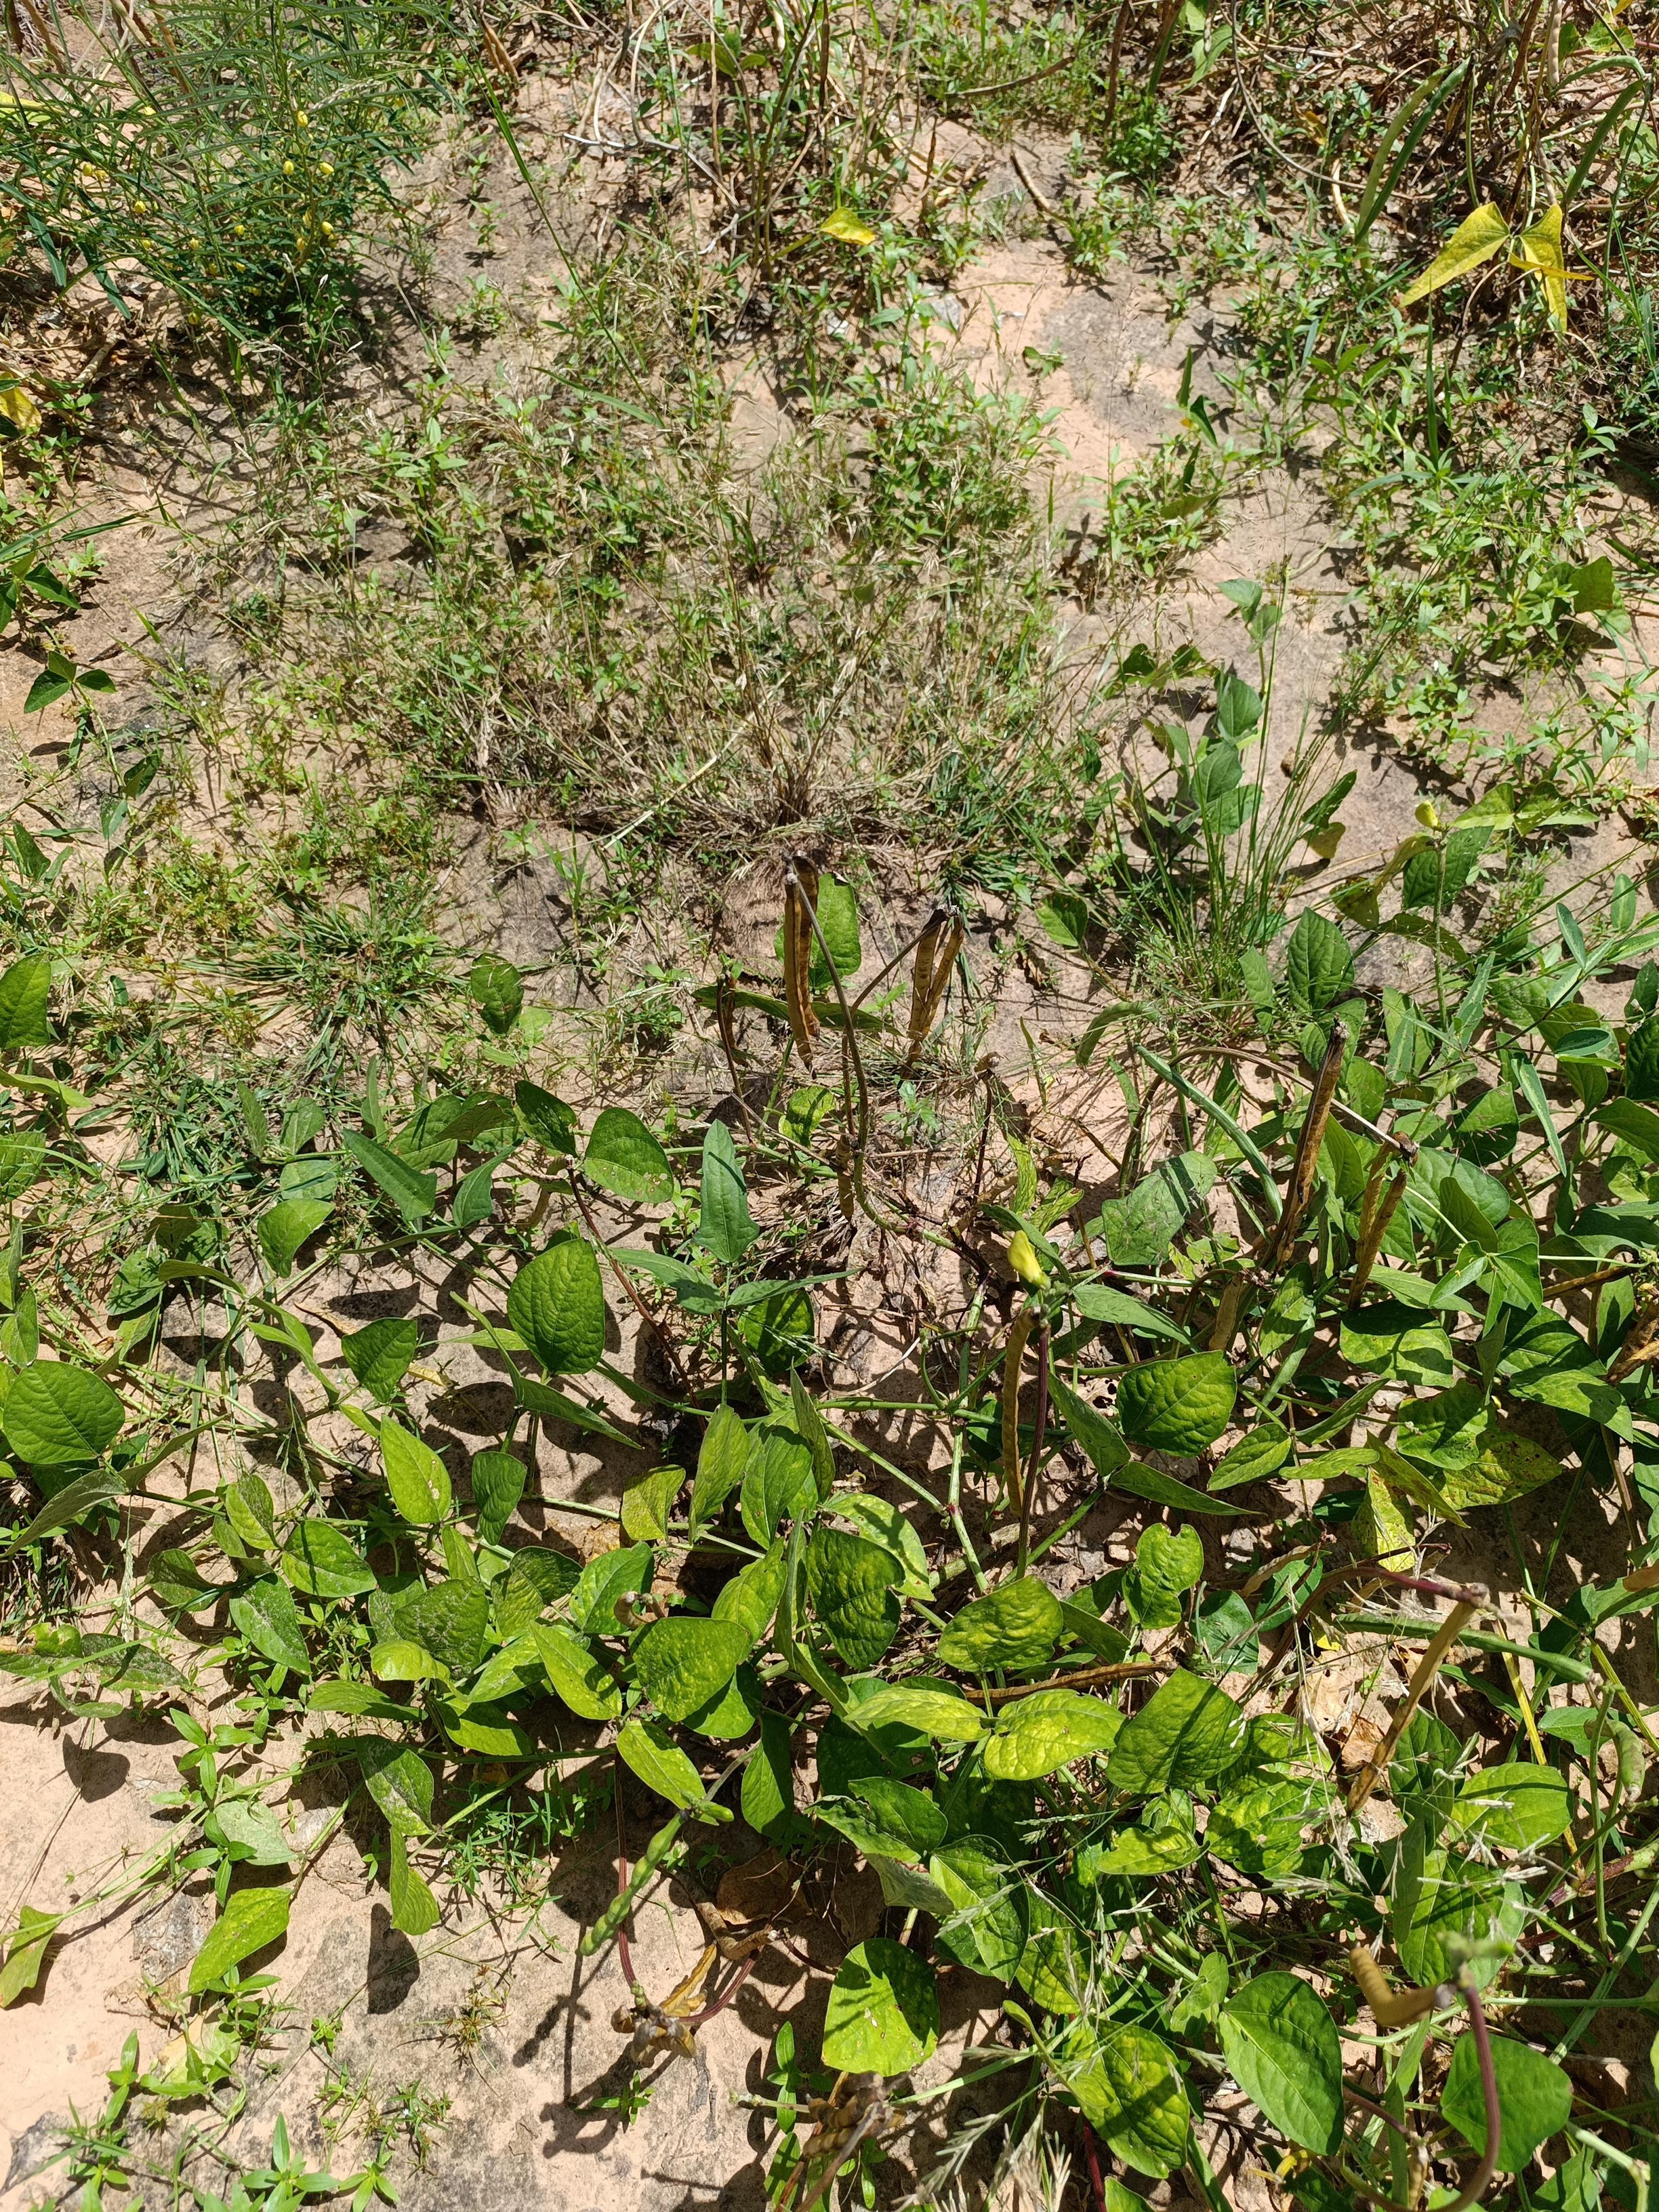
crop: cowpea
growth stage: maturity
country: Nigeria
